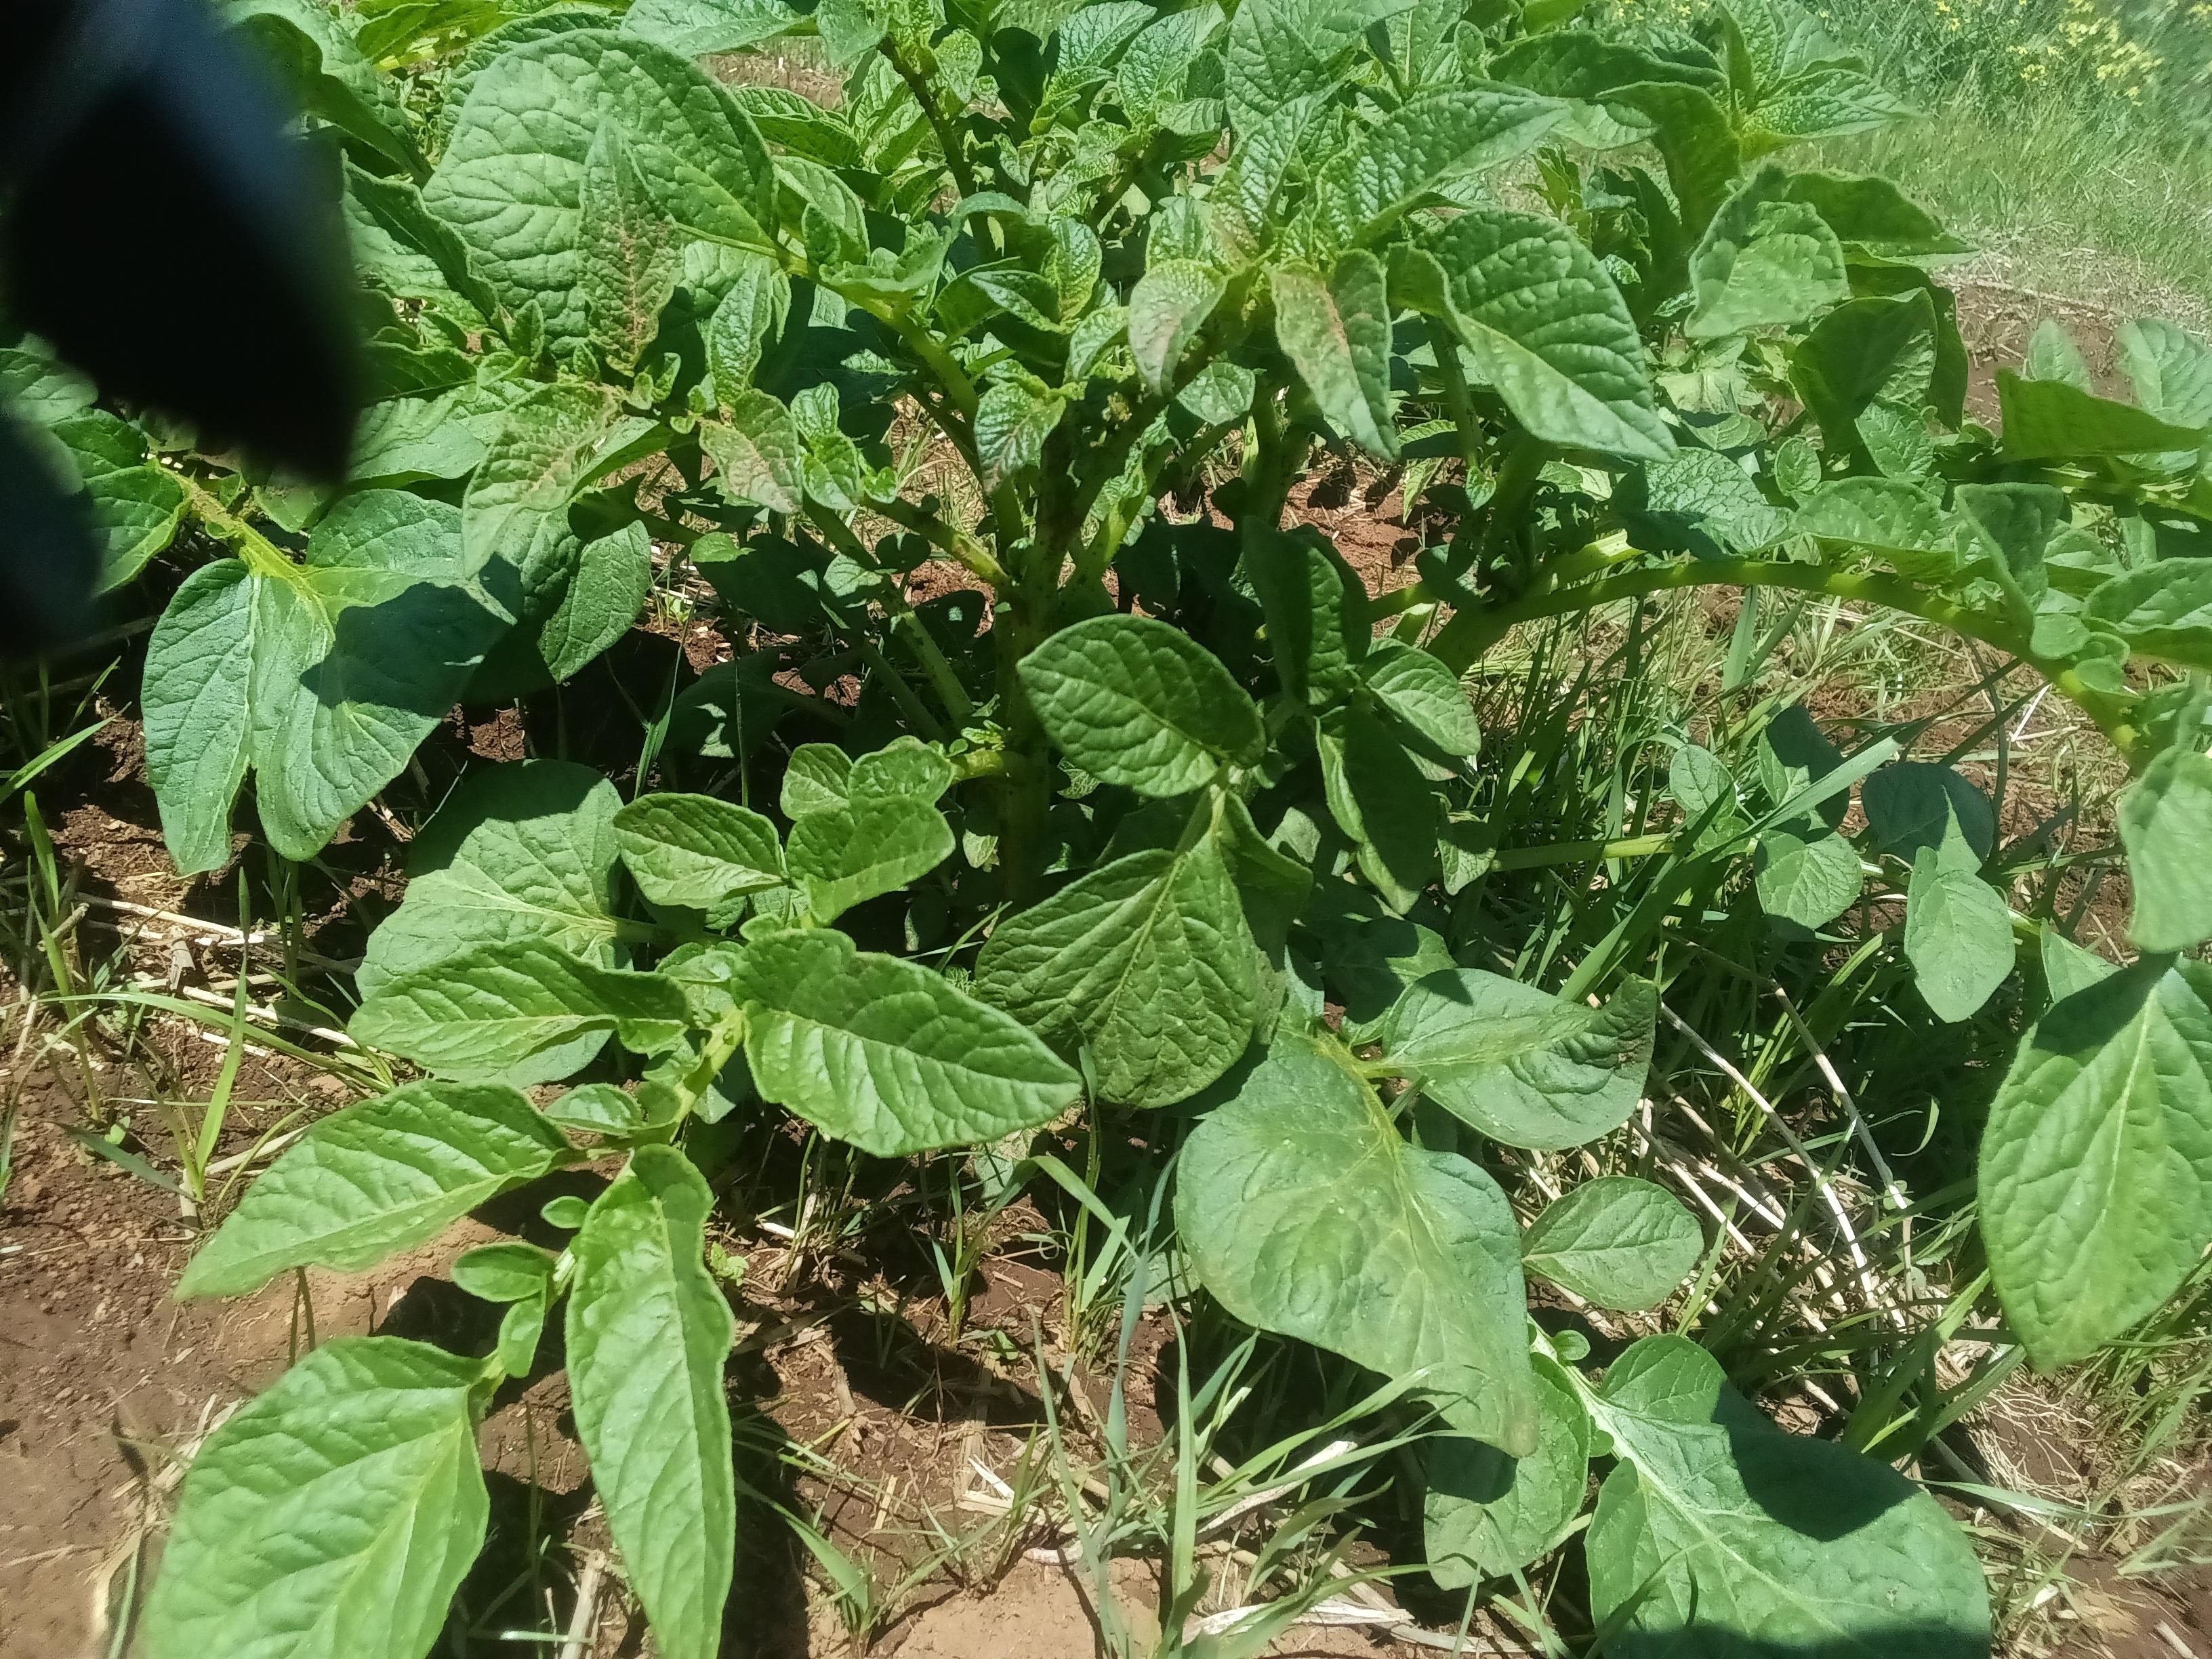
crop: potato
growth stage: vegetative
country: Kenya
